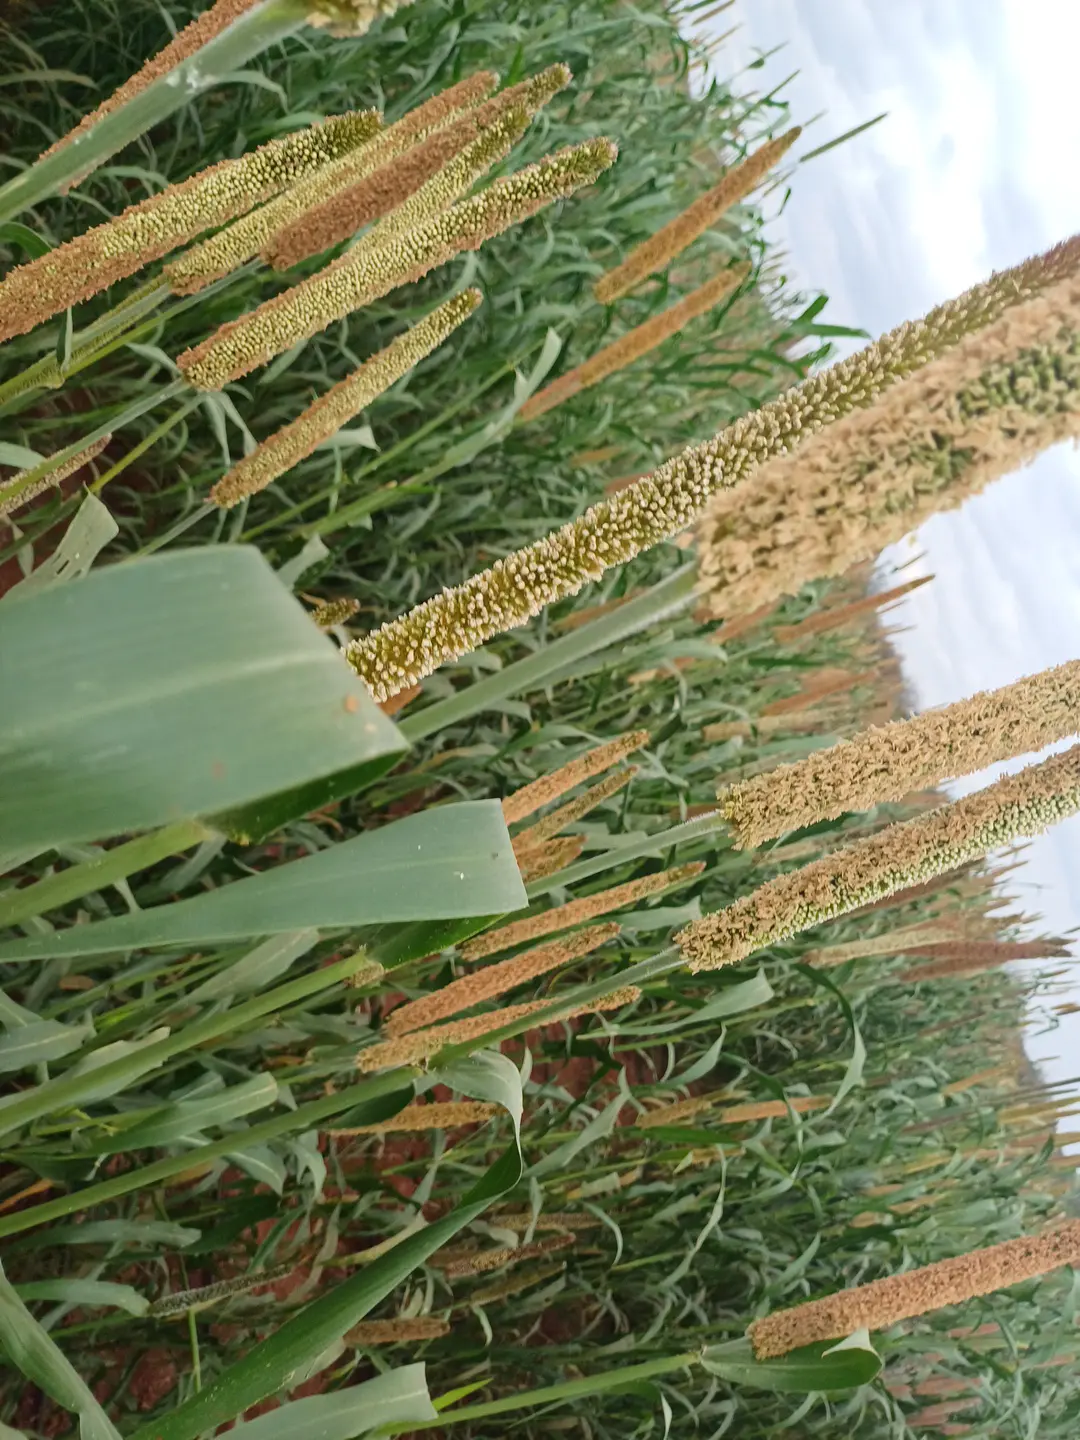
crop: pearl millet
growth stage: filling grain
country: Kenya
